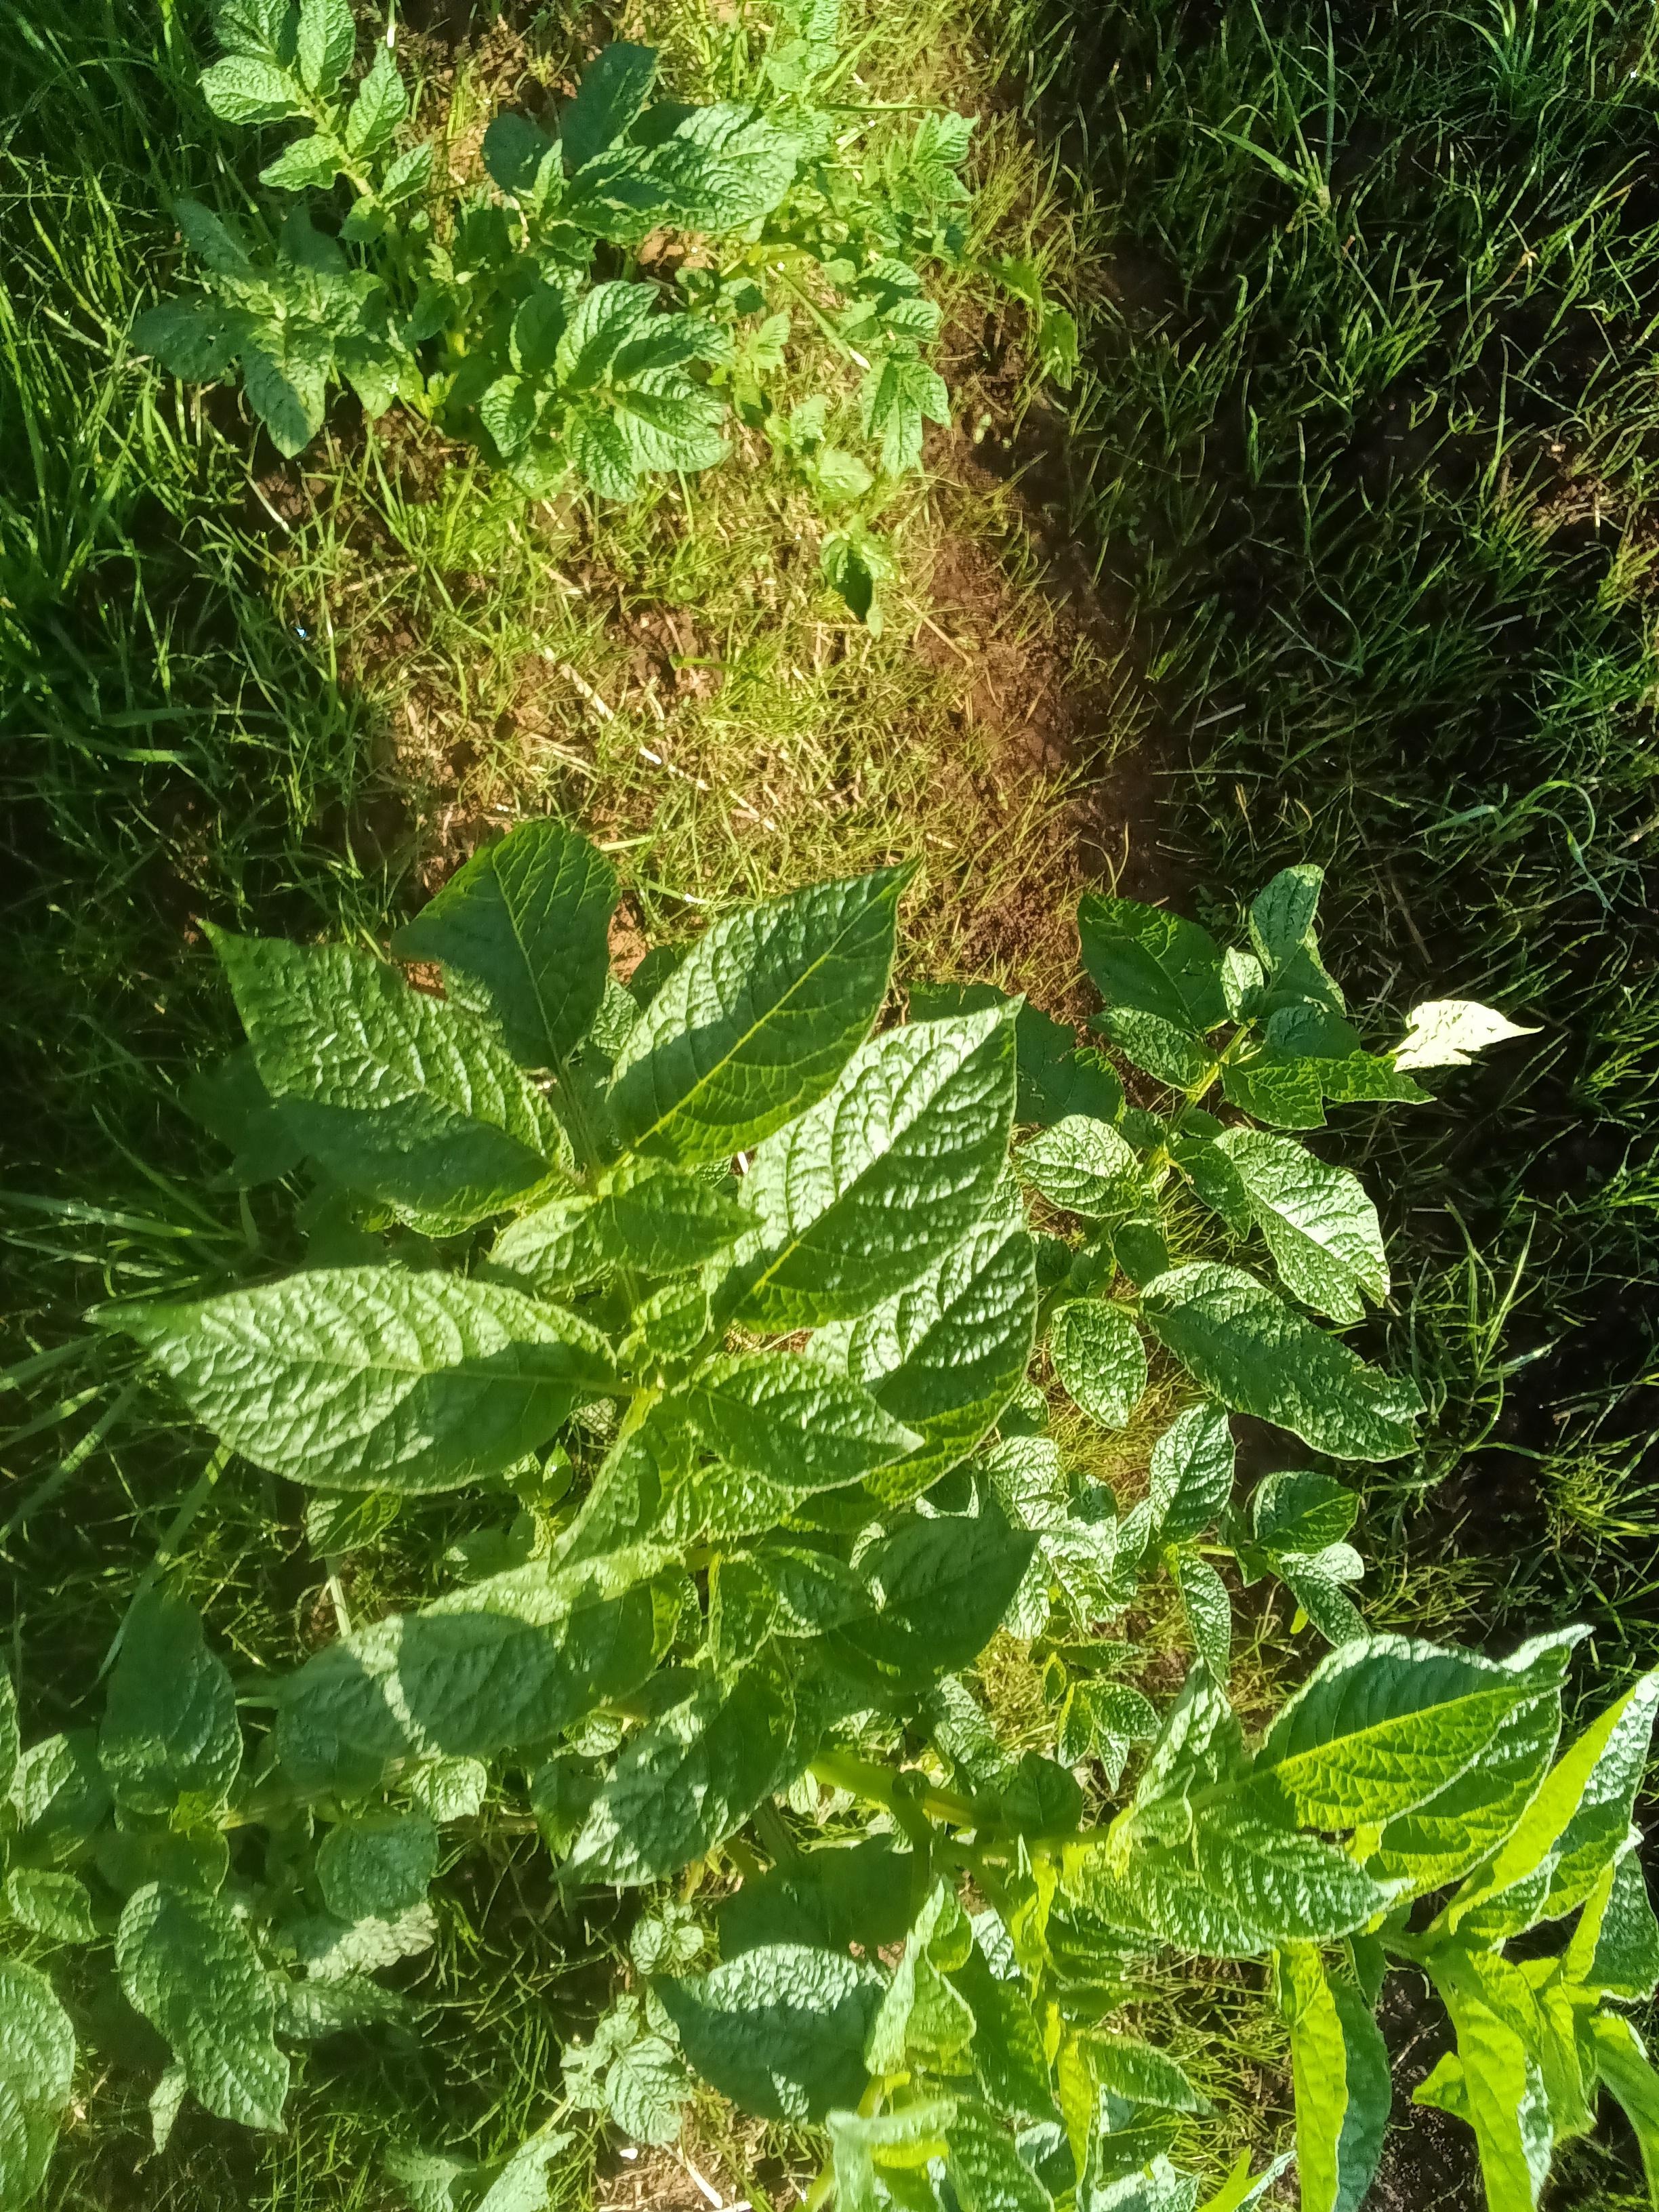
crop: potato
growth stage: vegetative
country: Kenya
